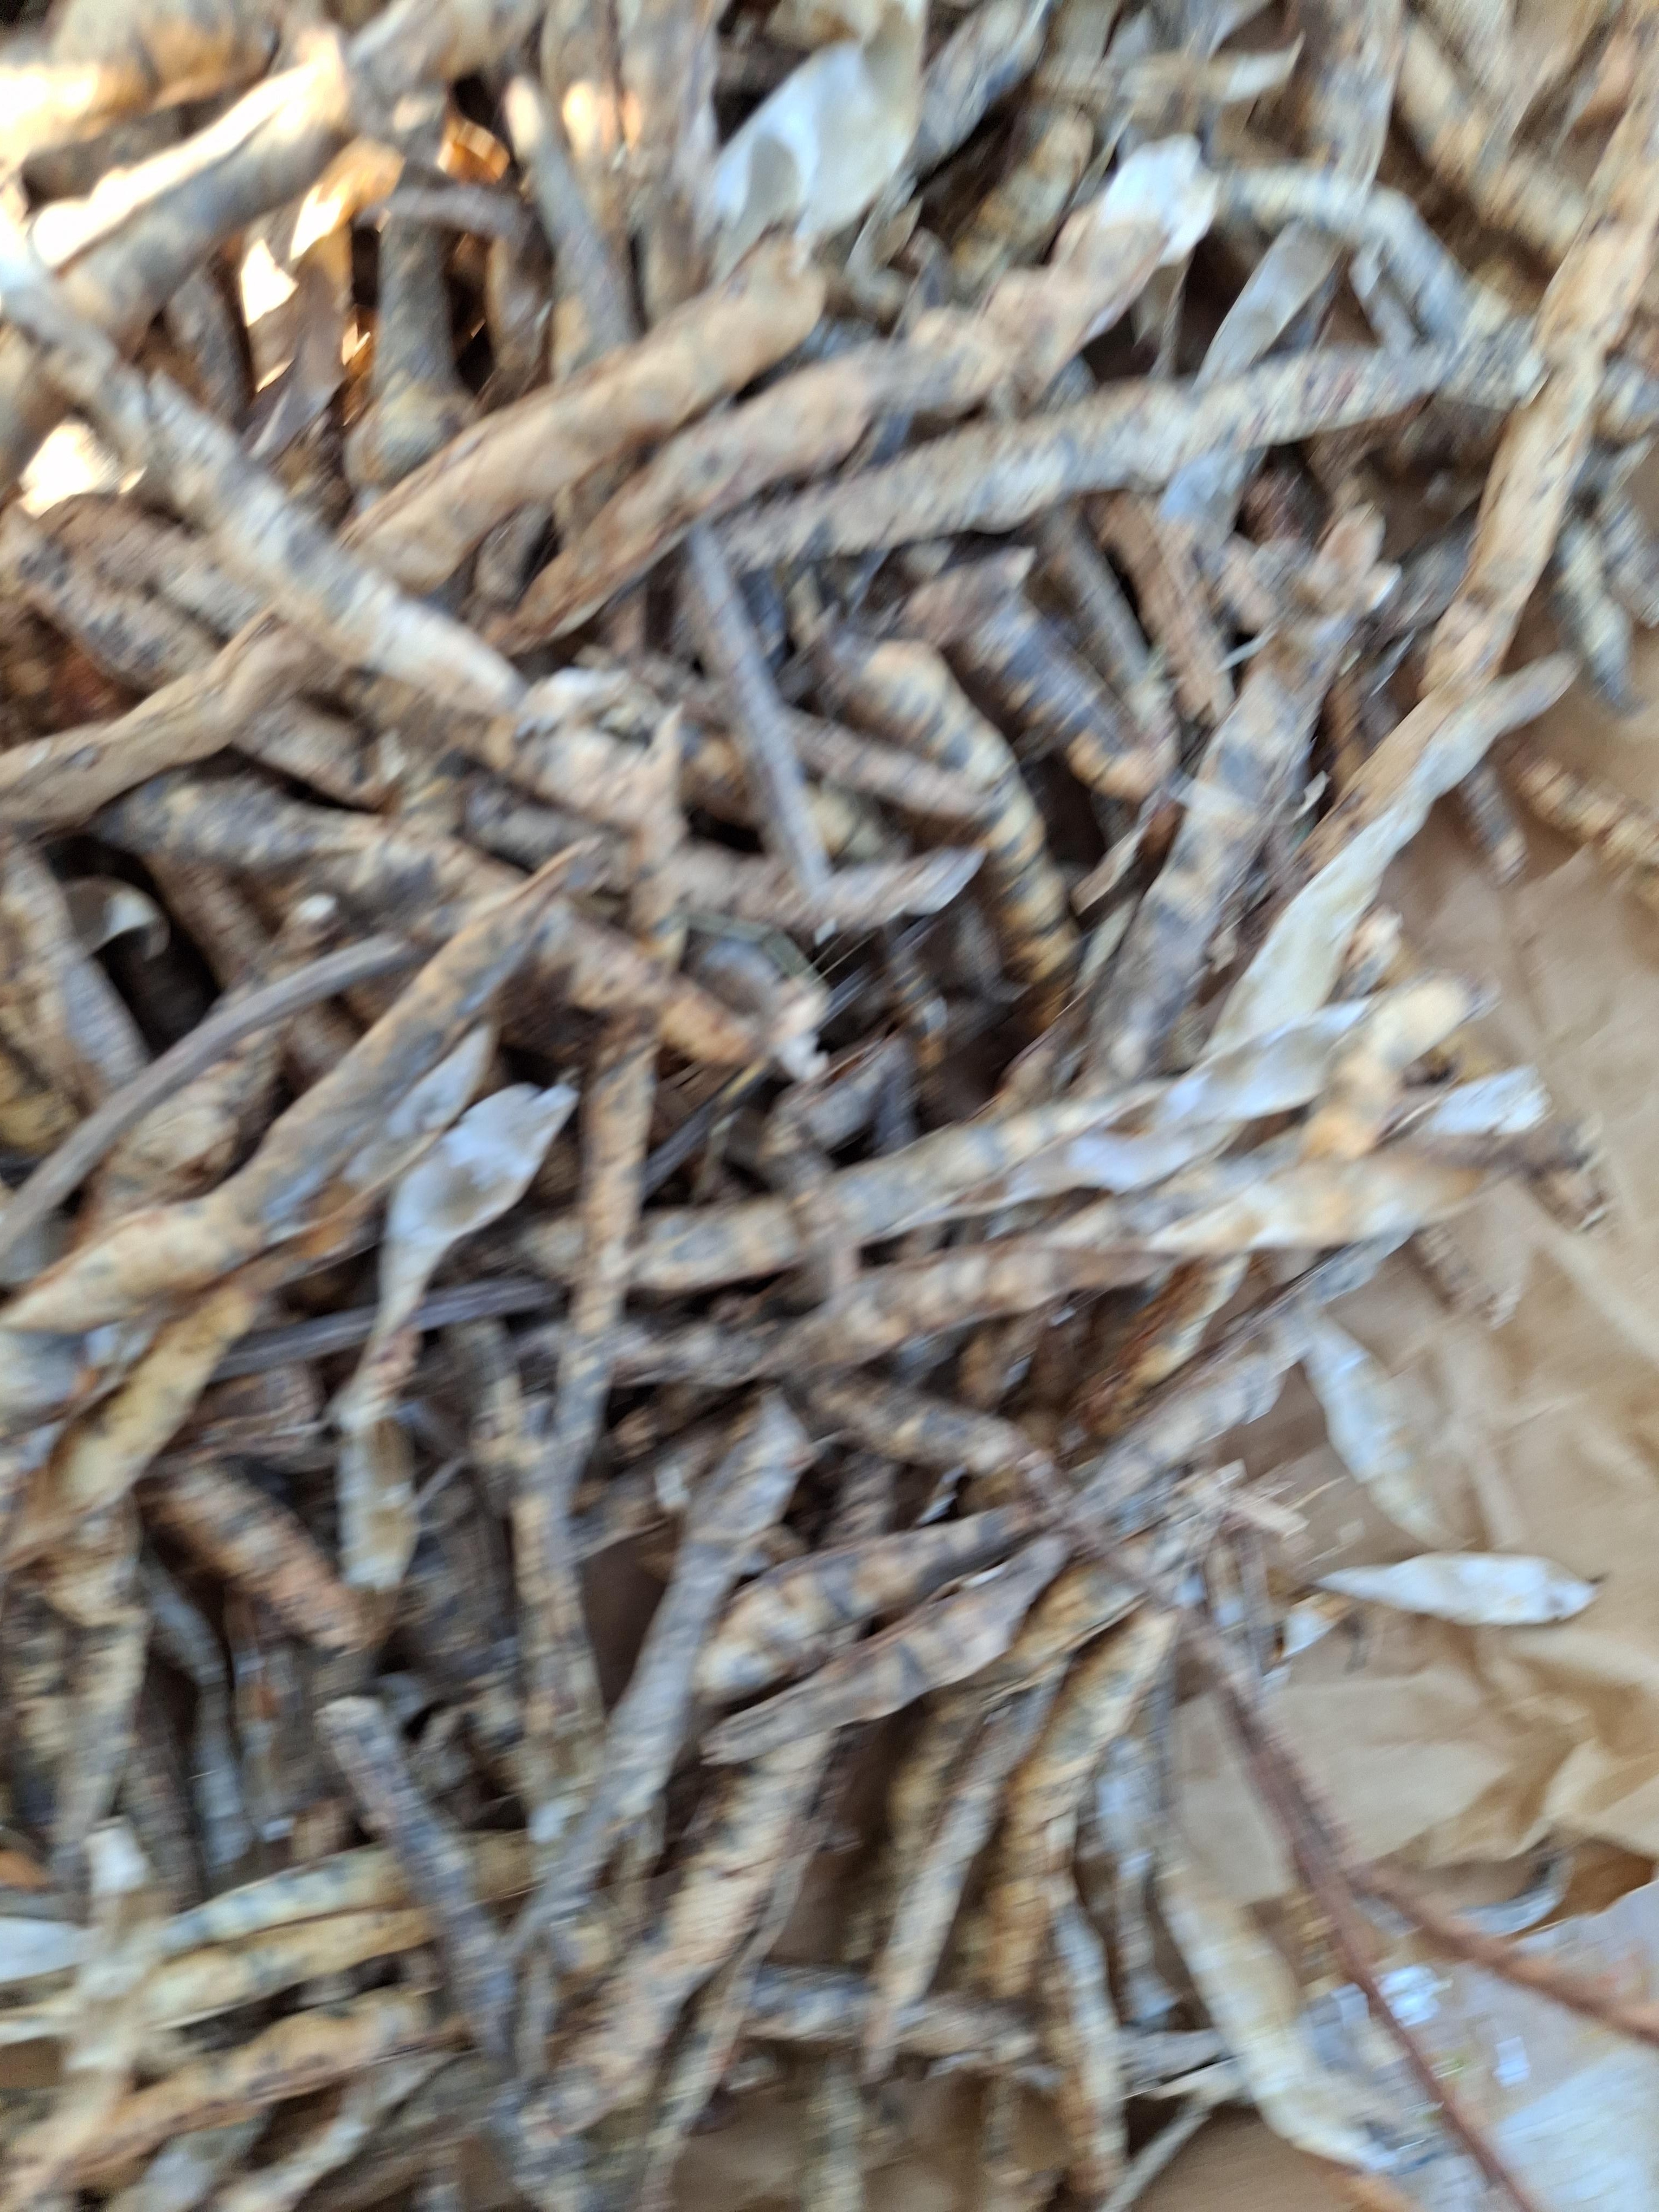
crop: cowpea
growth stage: harvest
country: Nigeria
